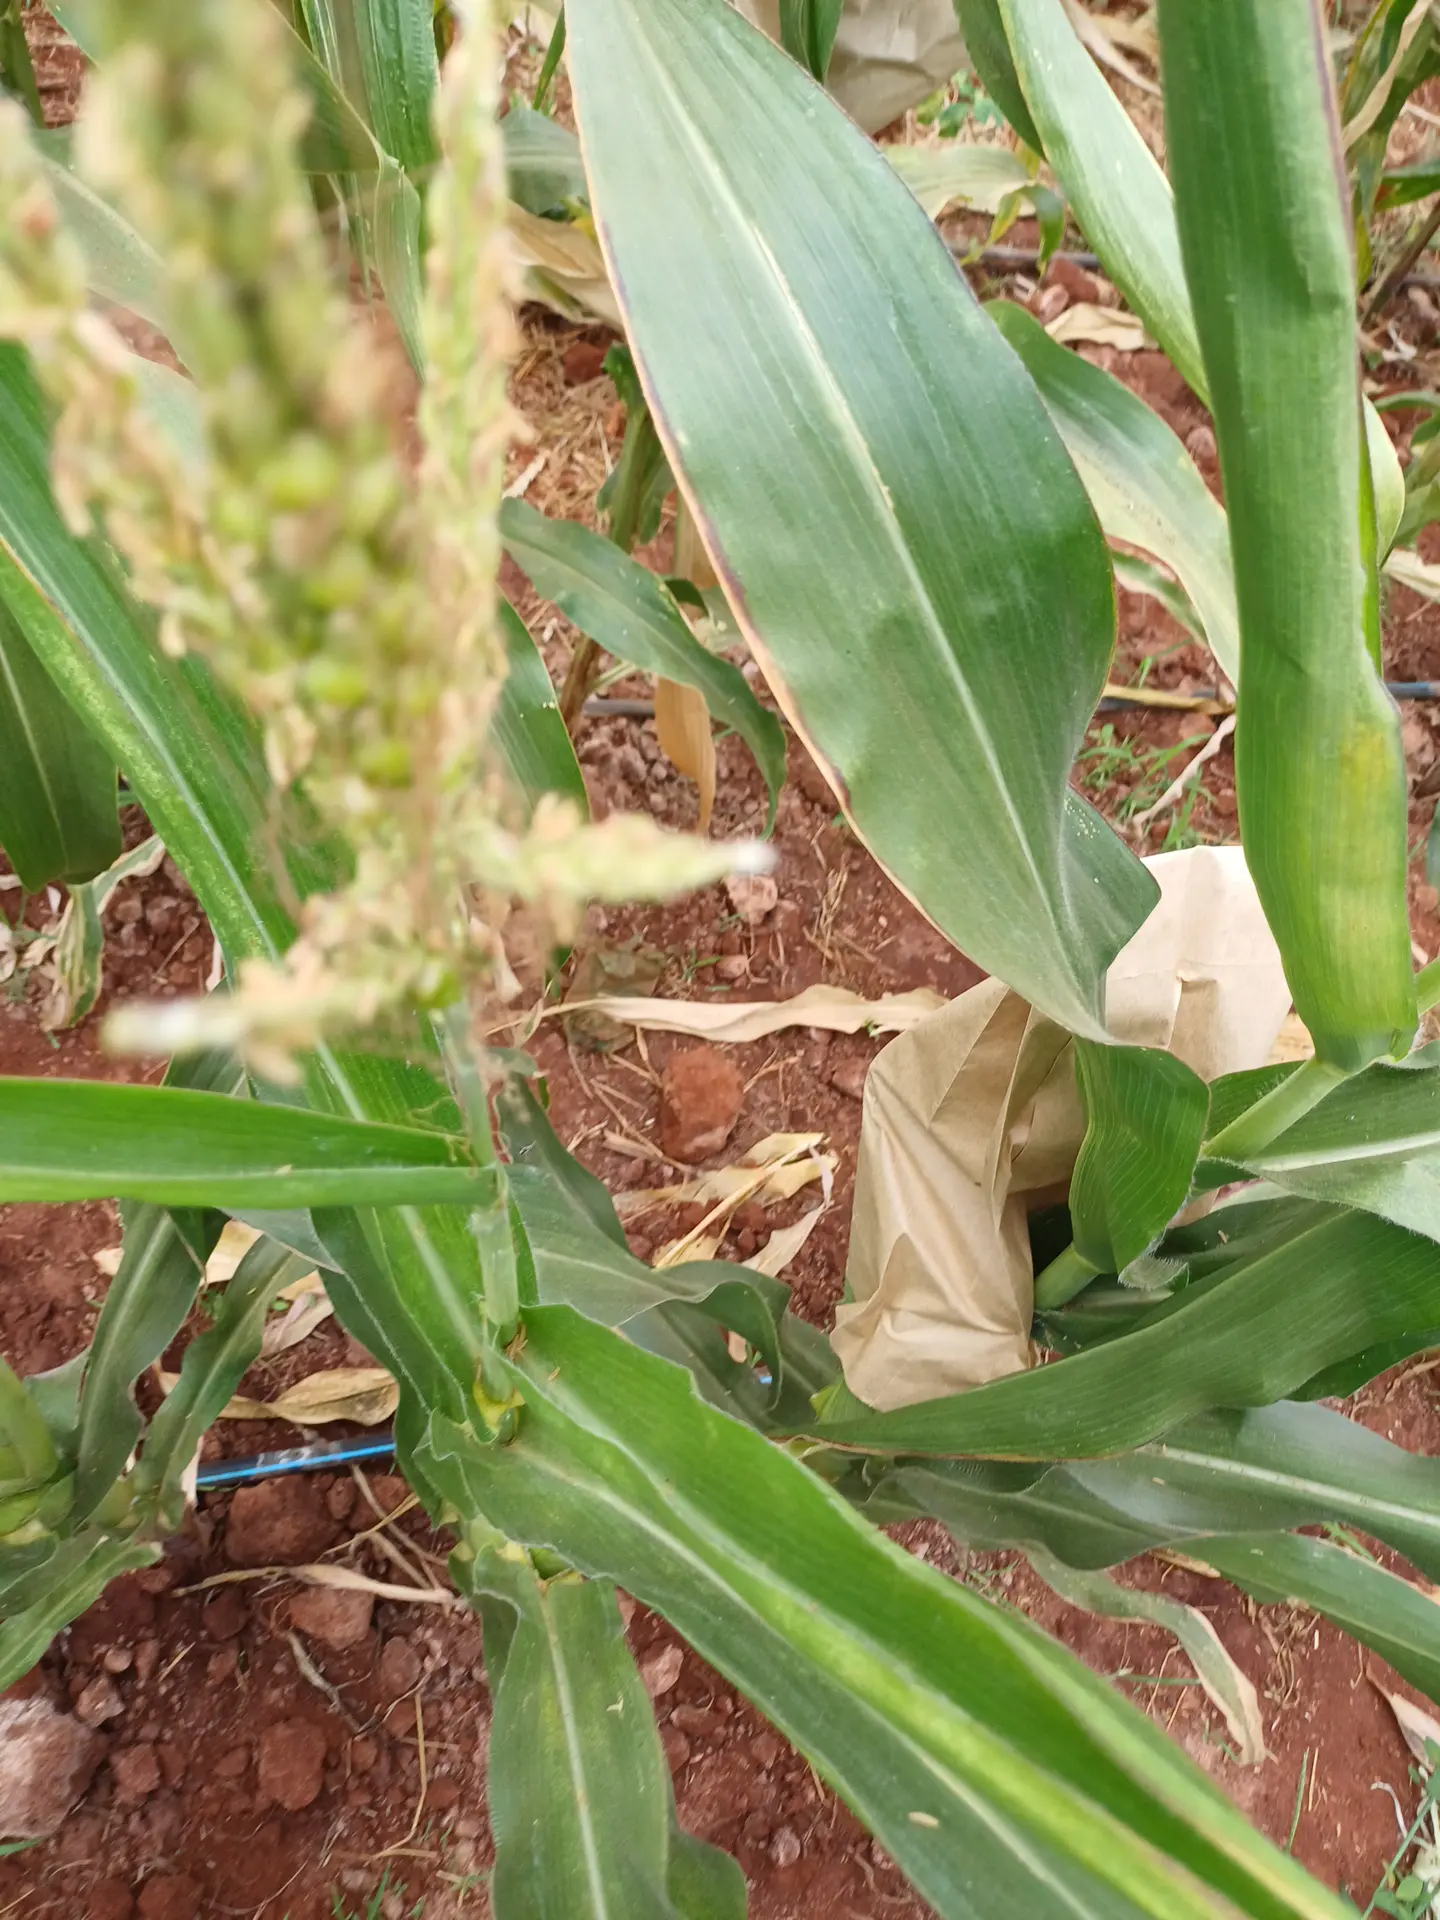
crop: maize
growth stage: flowering
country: Kenya
